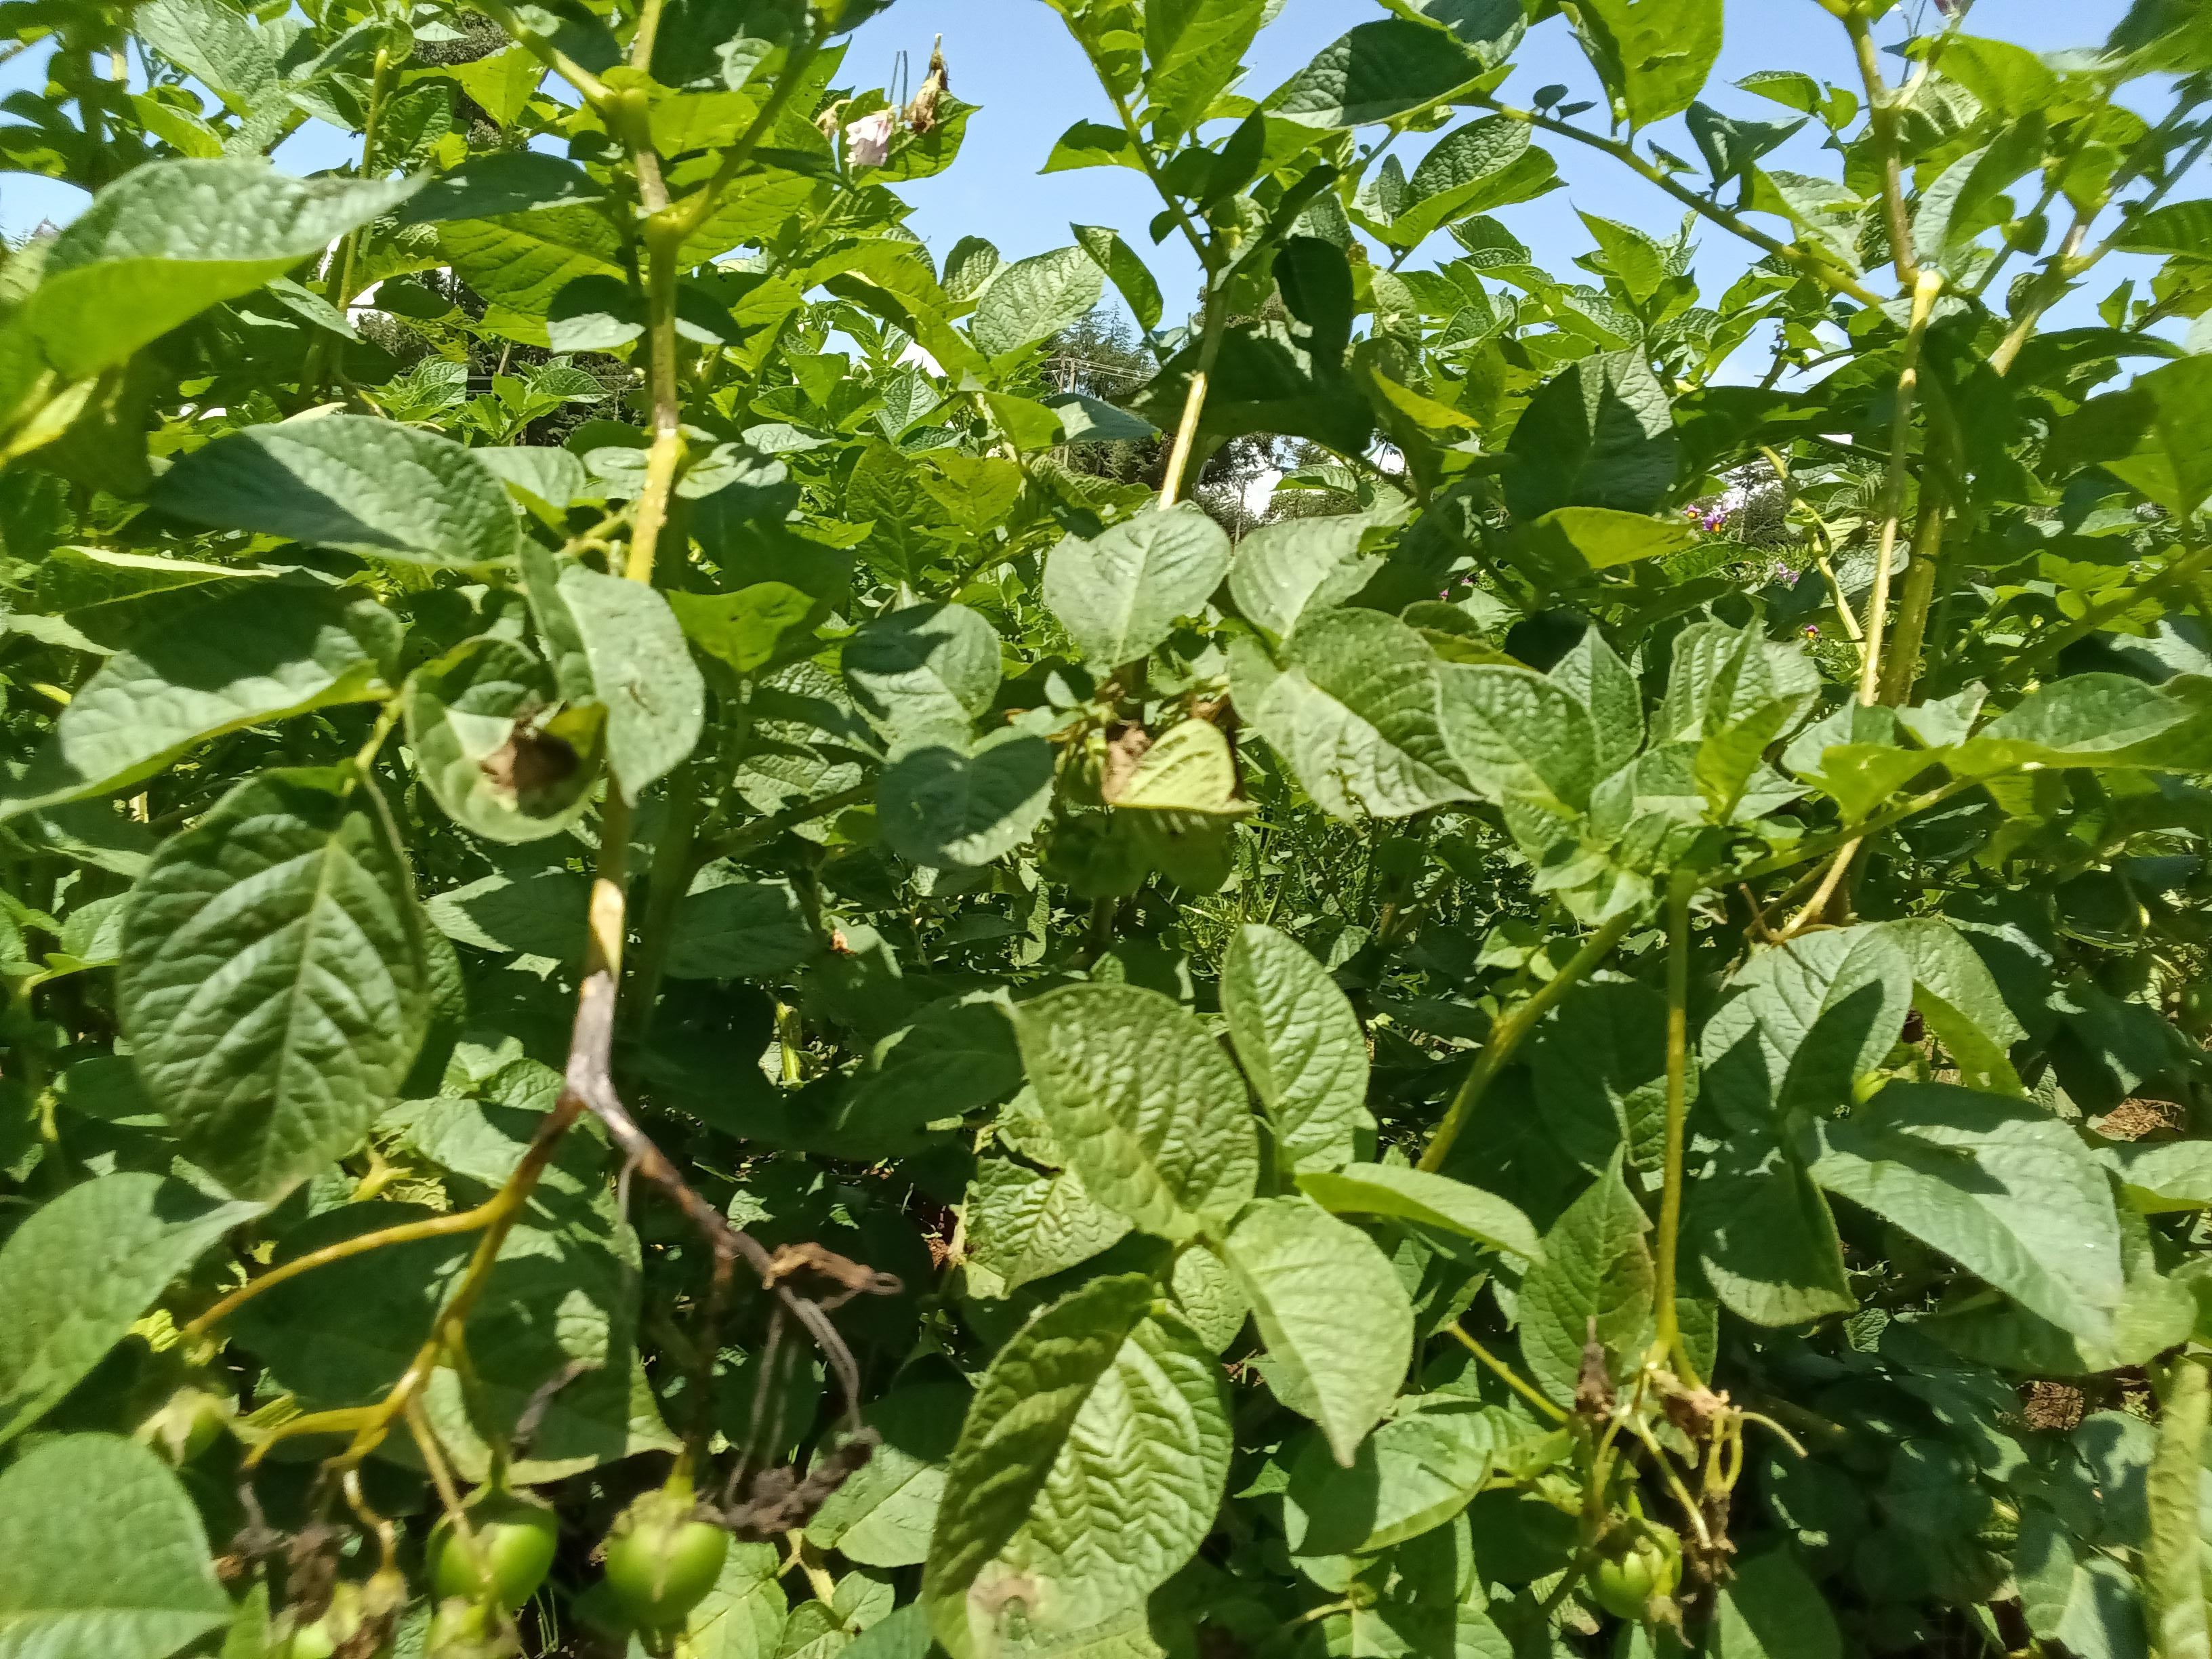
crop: potato
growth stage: flowering
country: Kenya
